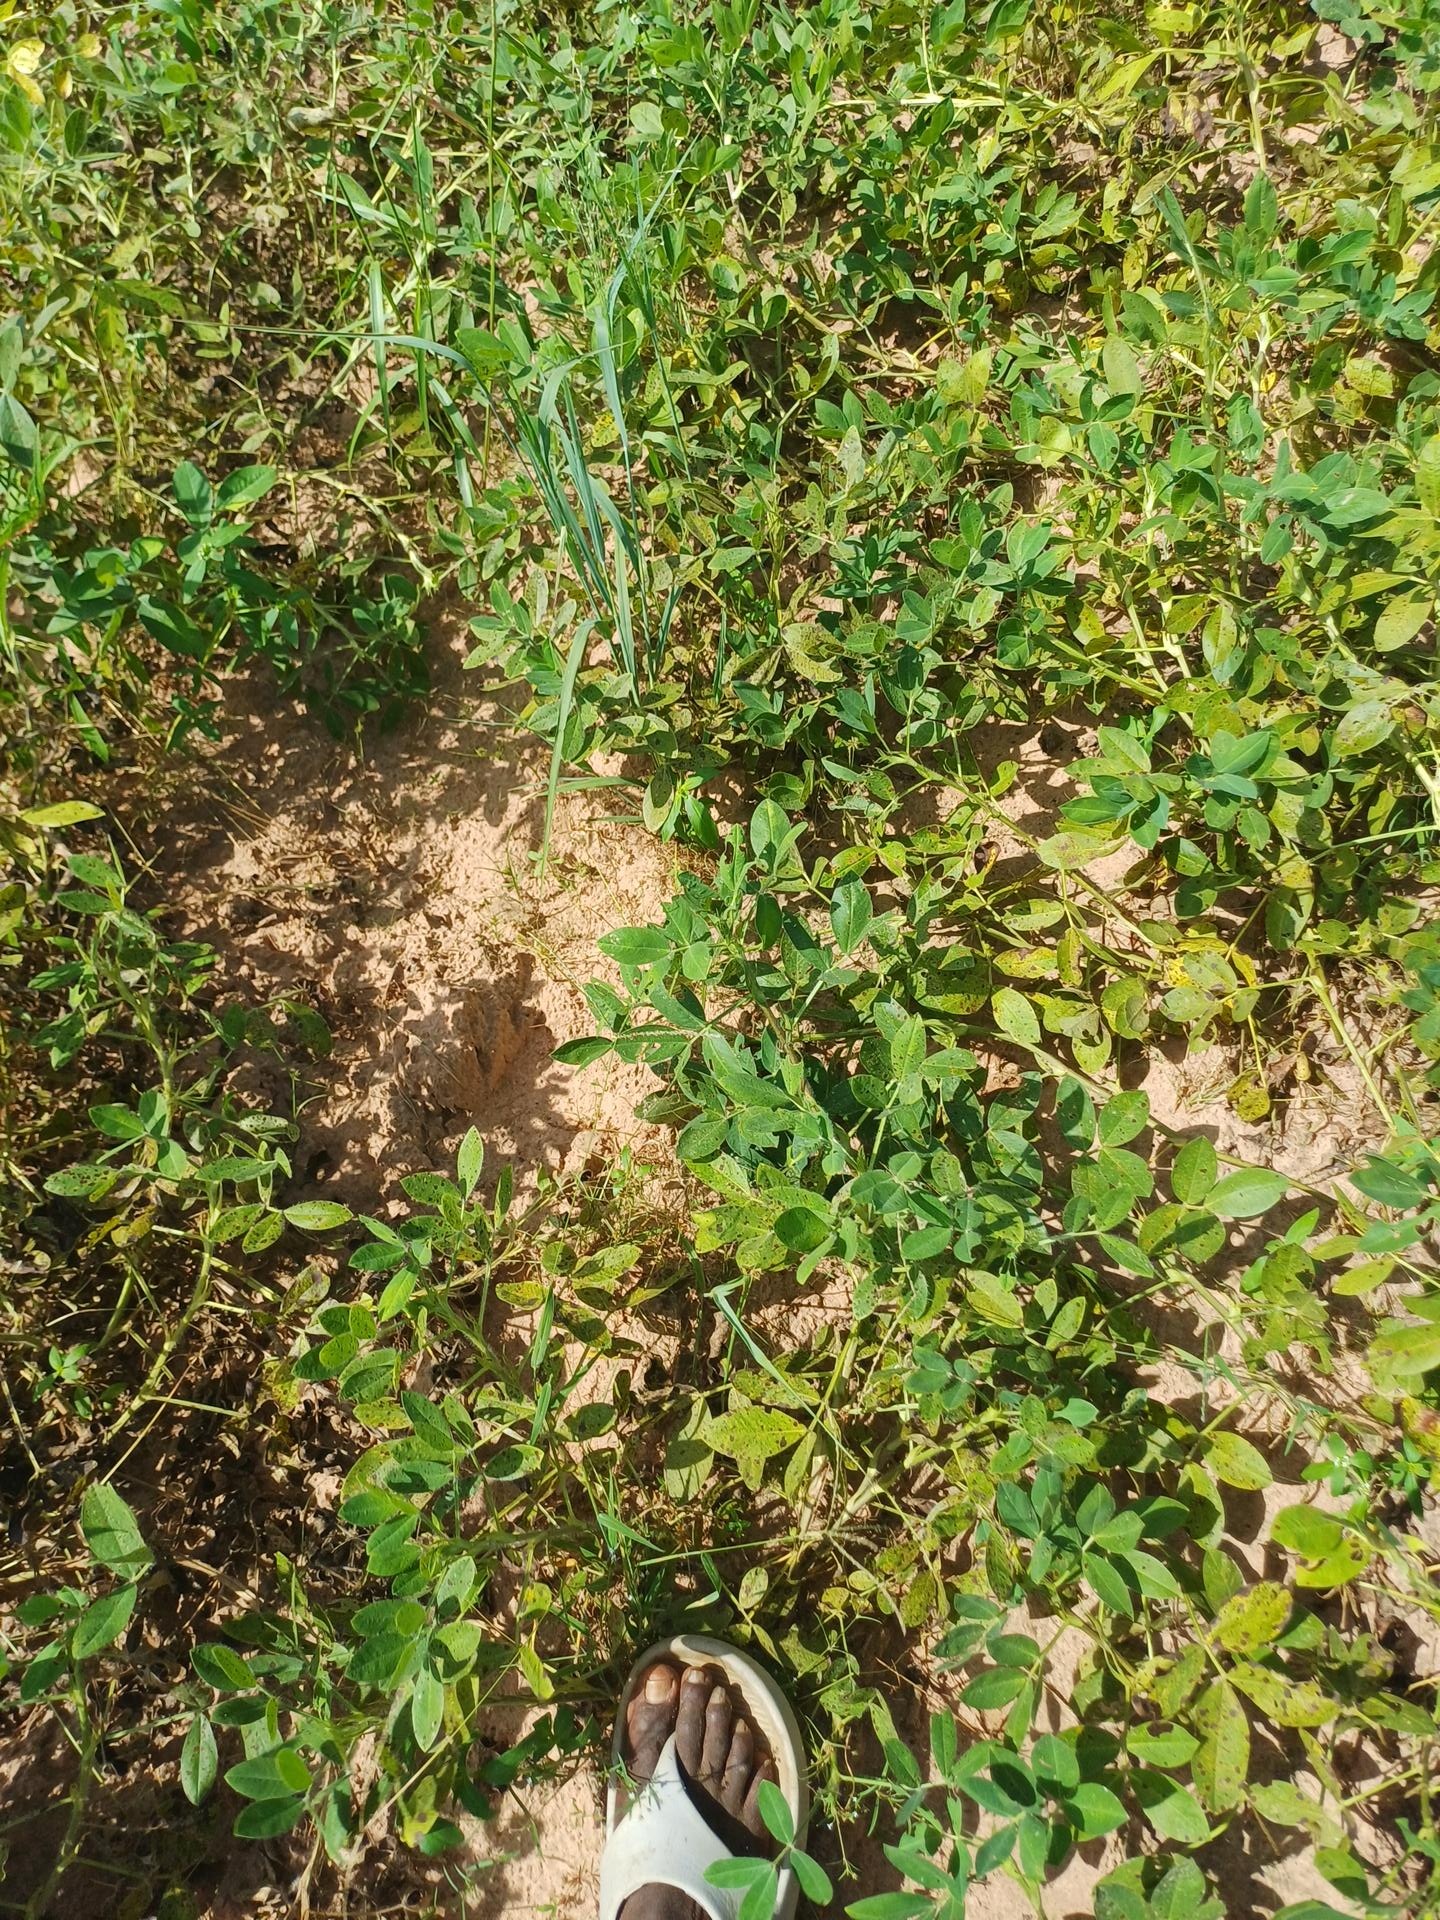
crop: groundnut
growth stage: flowering
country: Senegal
